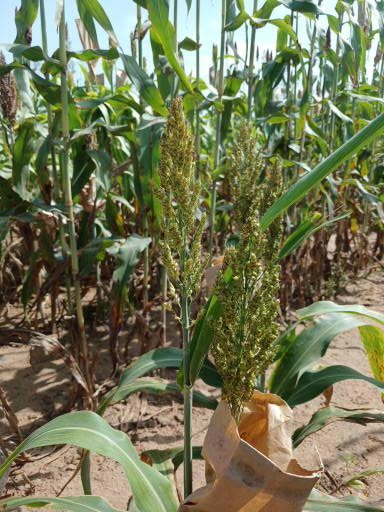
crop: sorghum
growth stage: filling grain
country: Senegal
